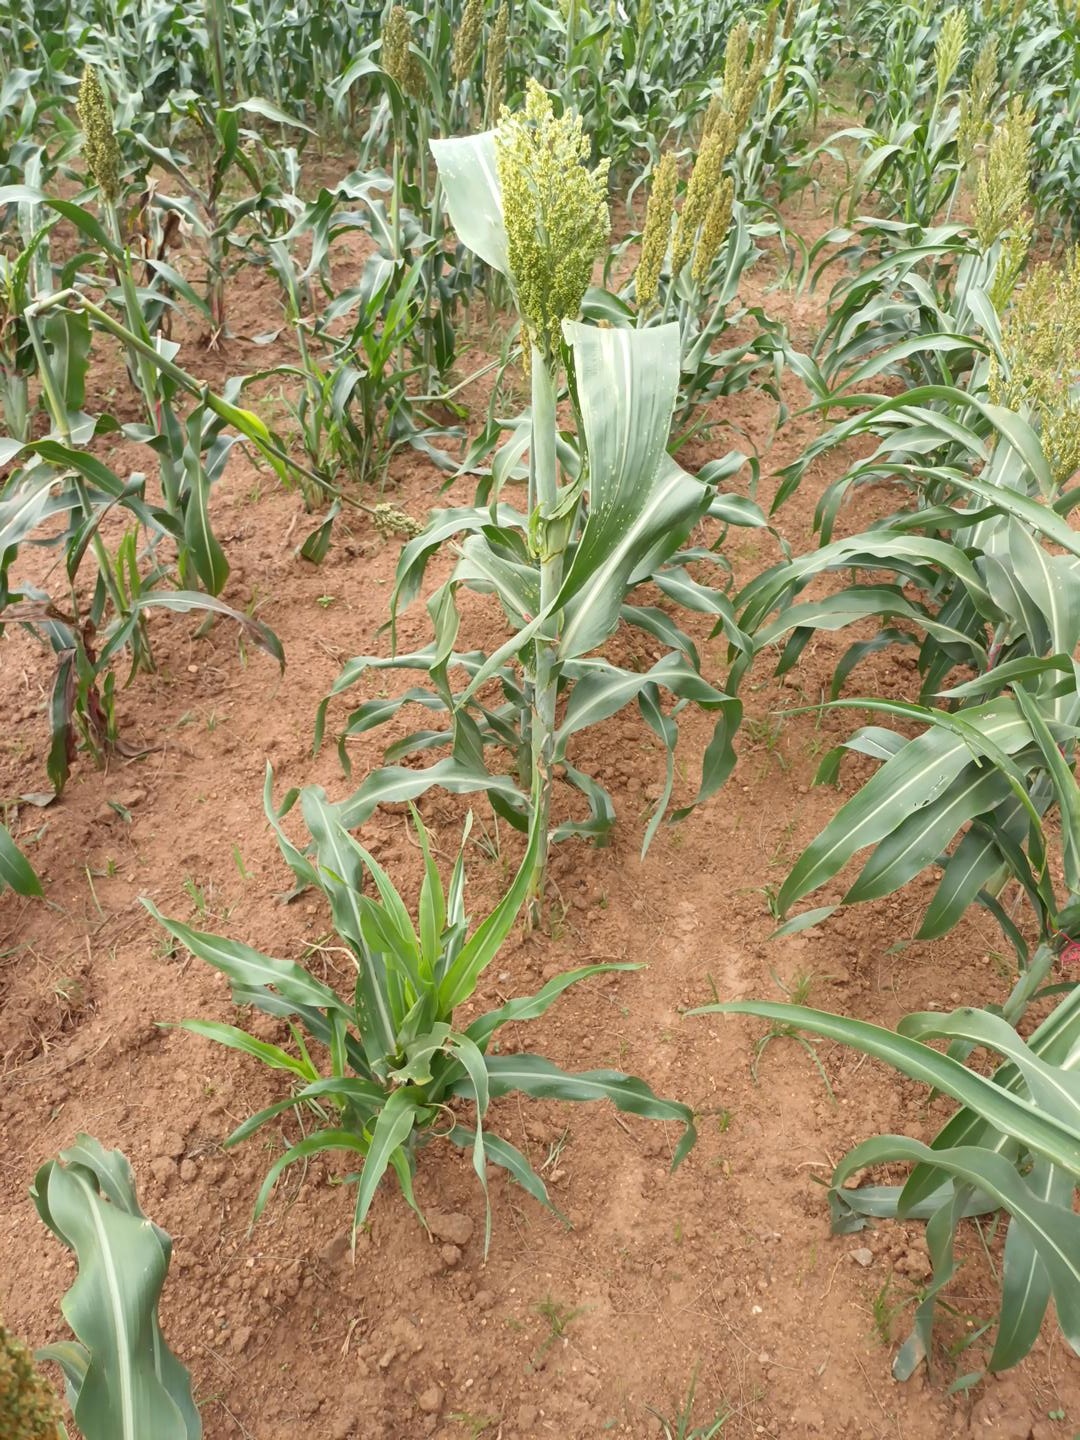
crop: sorghum
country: Kenya
